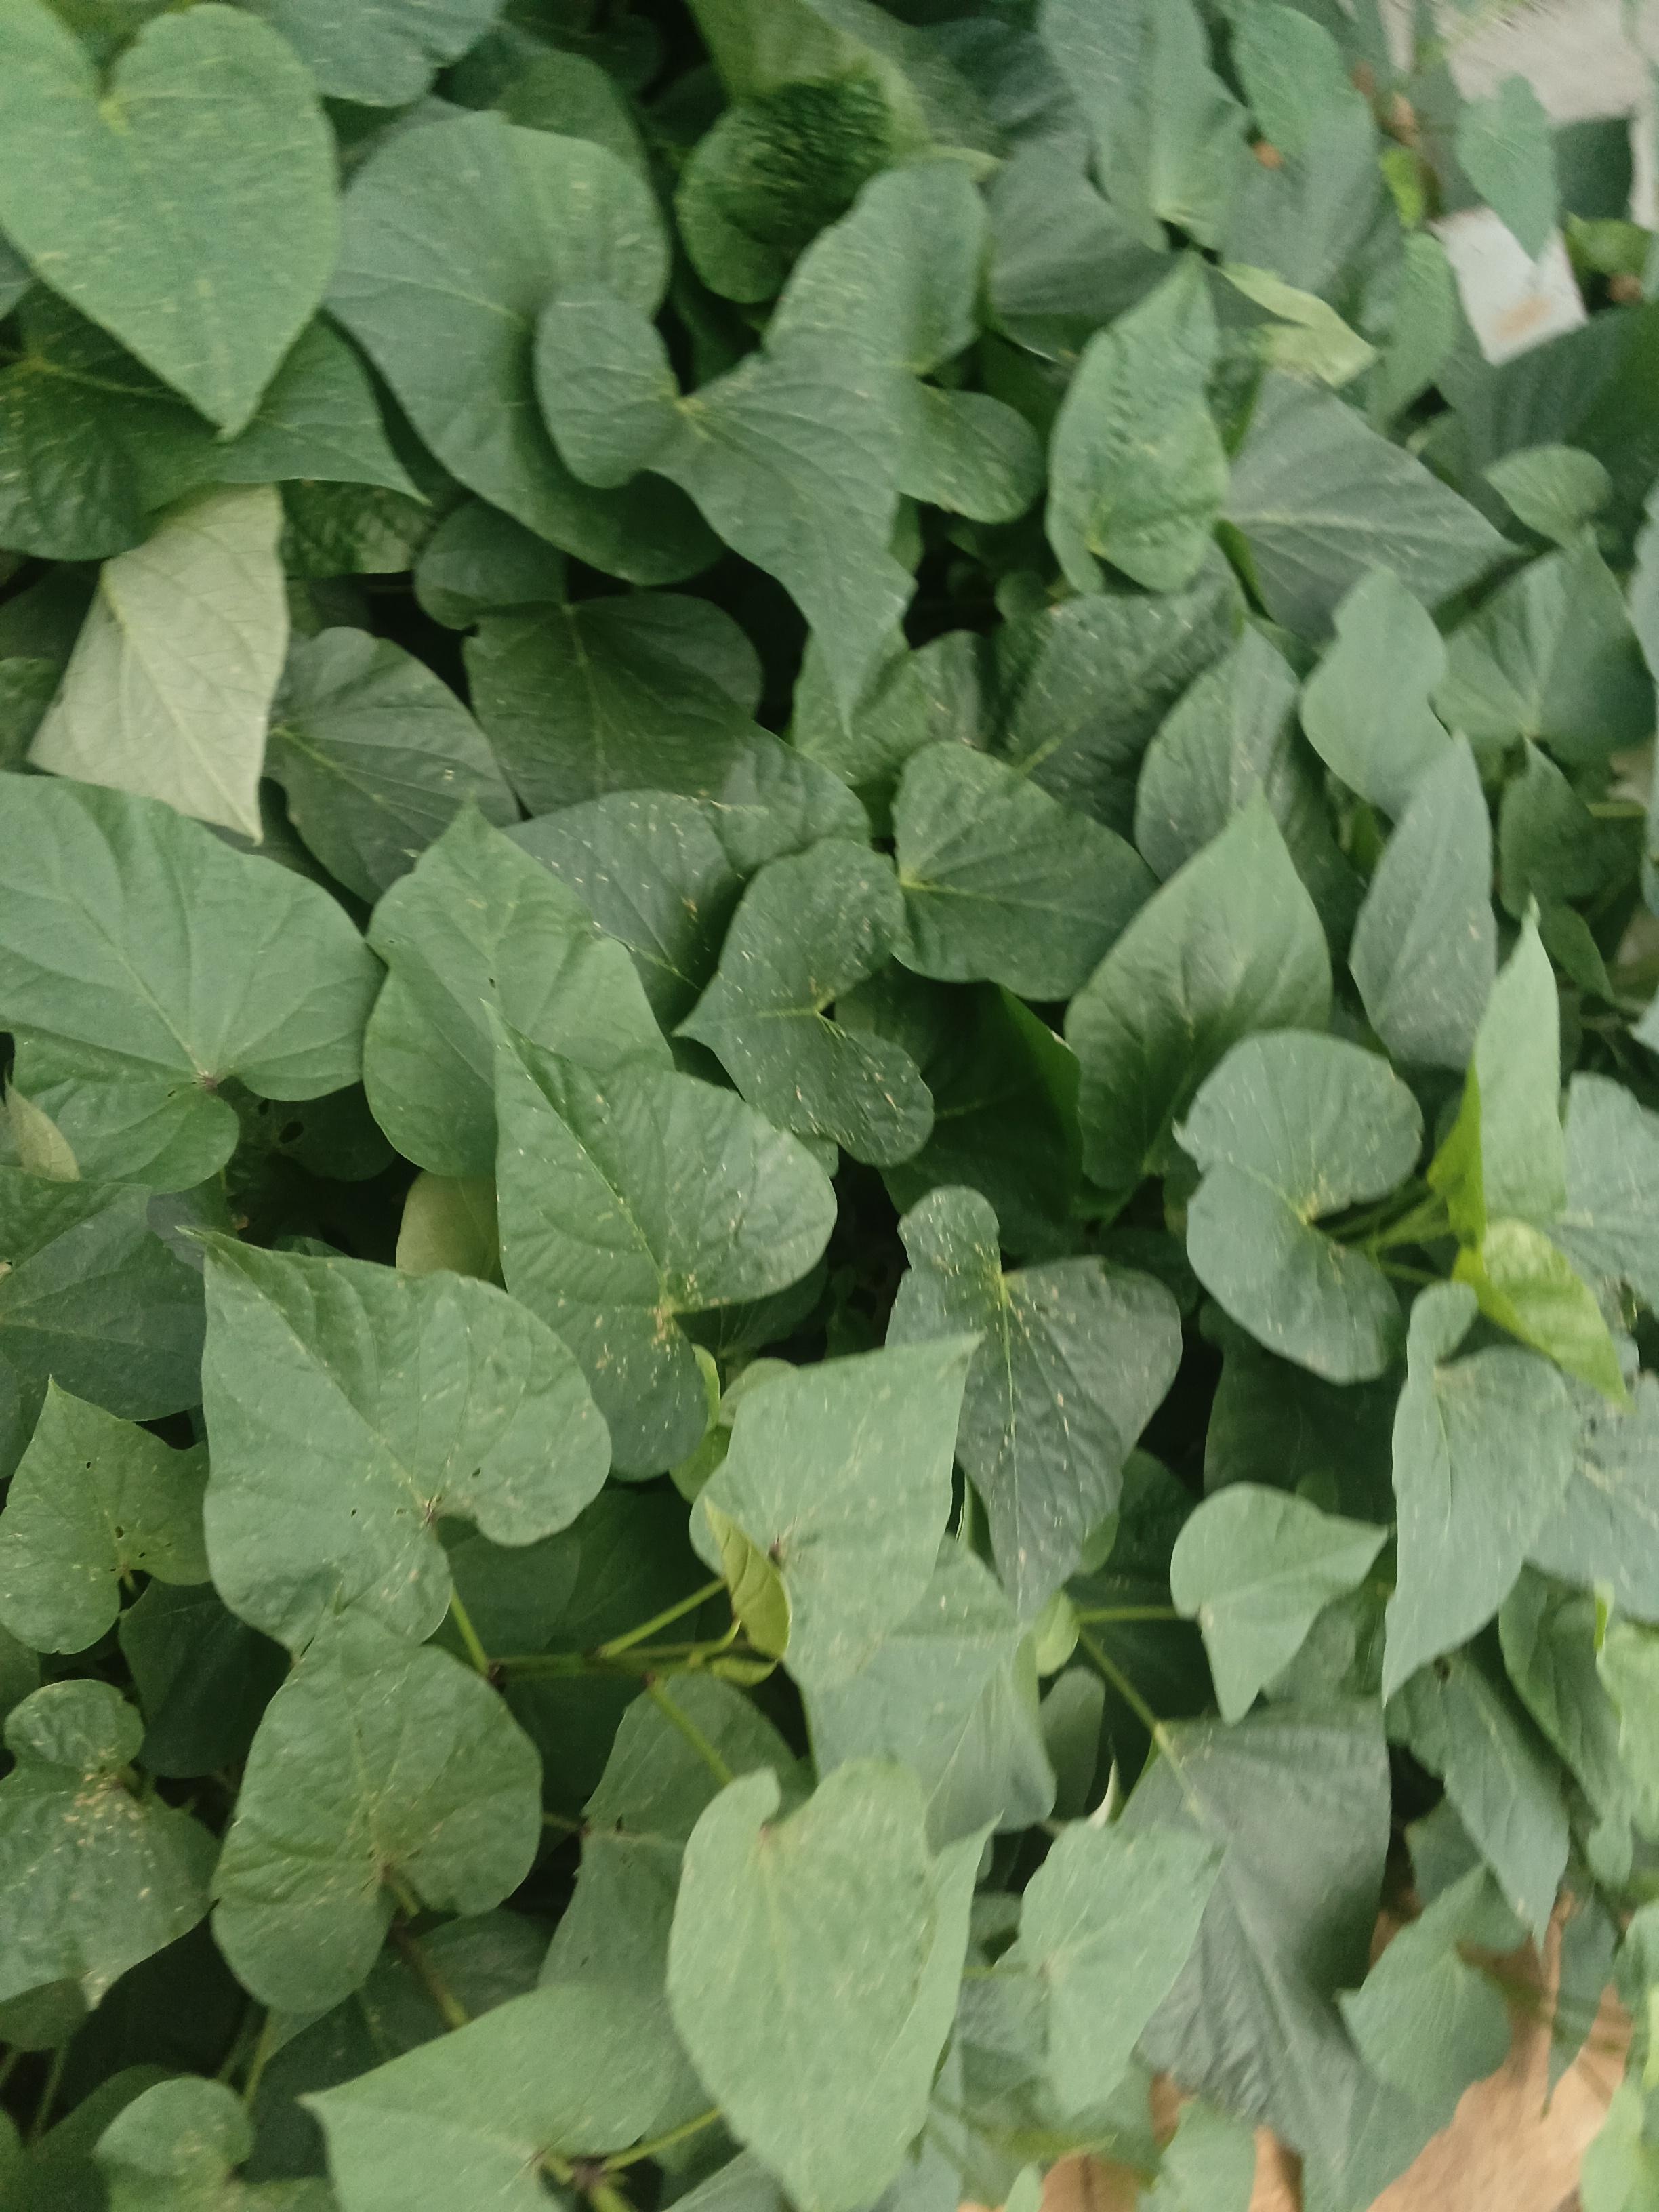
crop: sweet potato
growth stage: vegetative
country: Kenya
